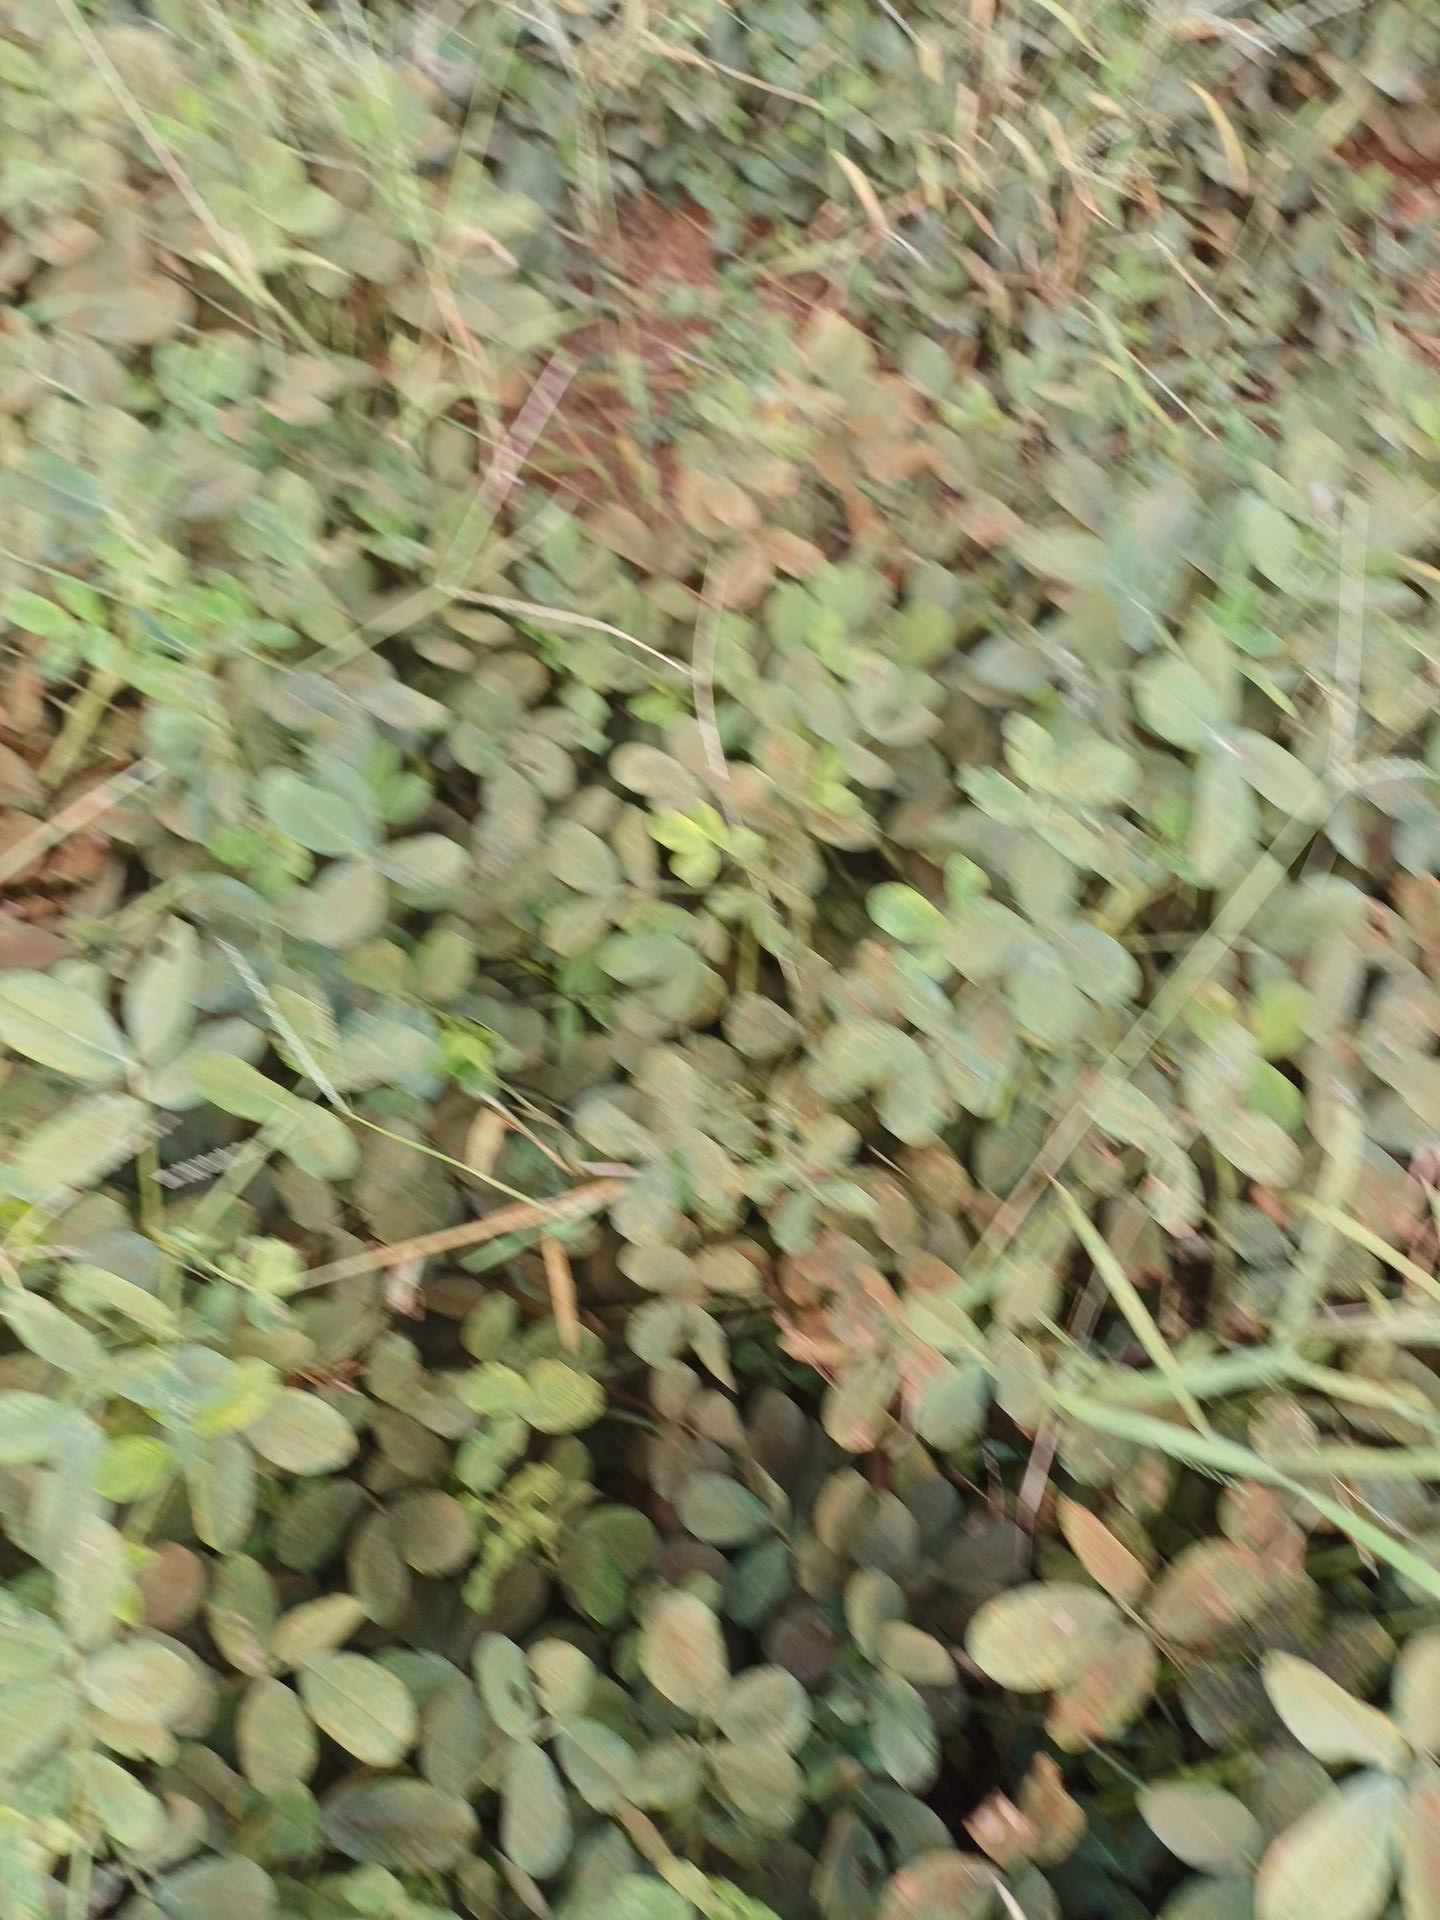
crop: groundnut
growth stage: maturity
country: Kenya
